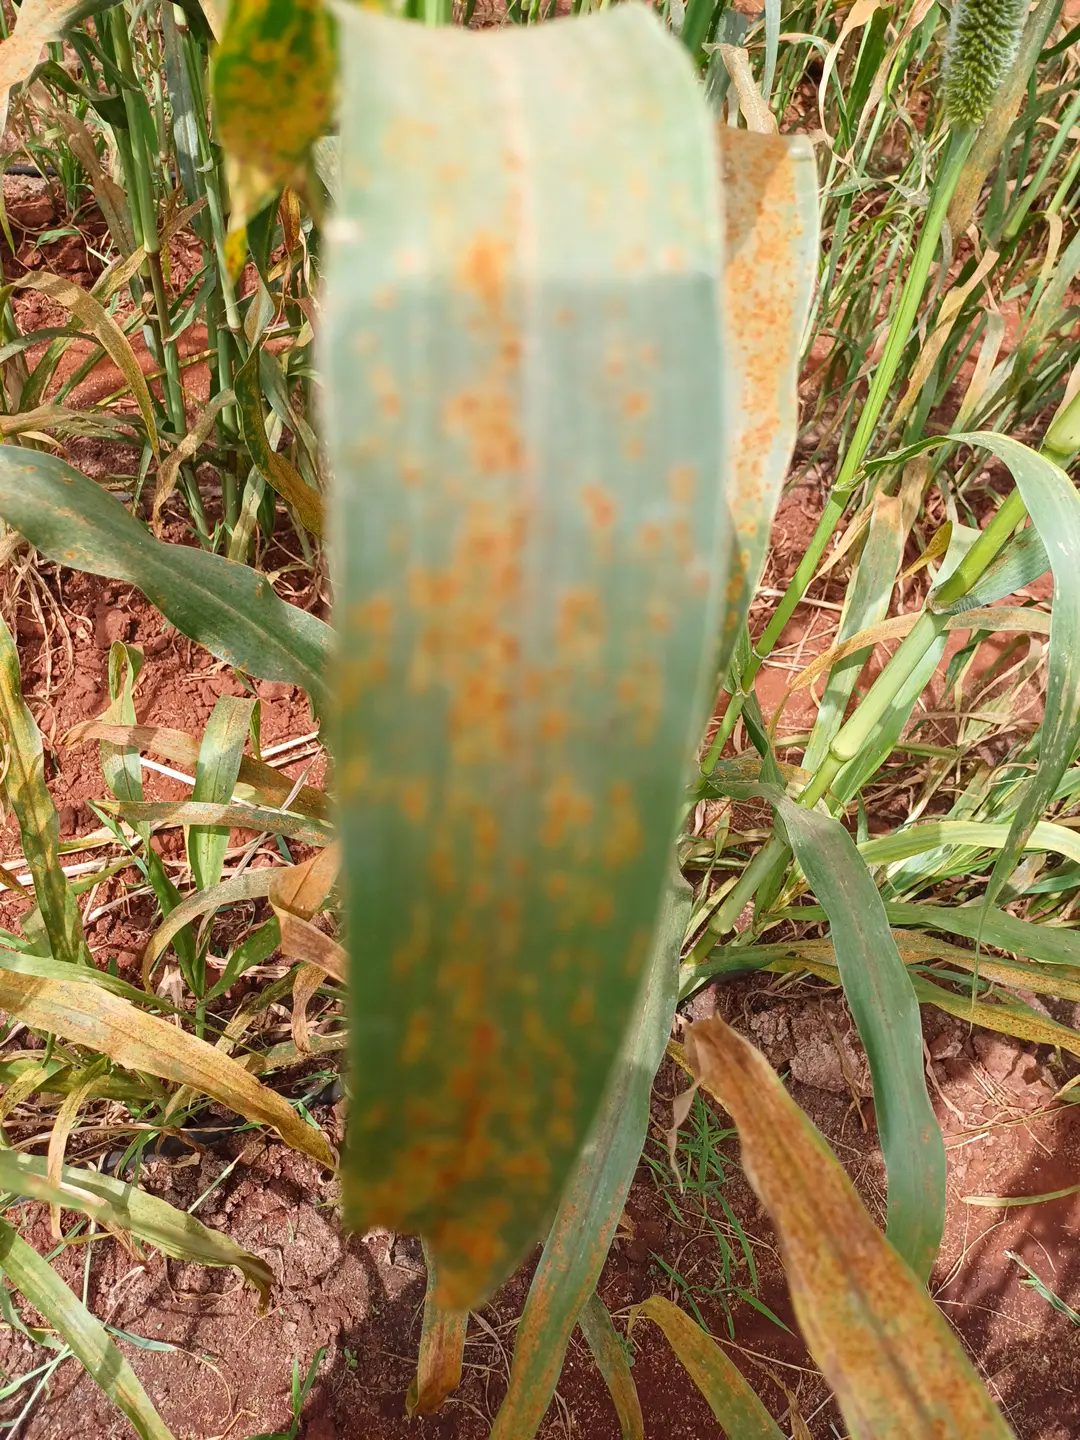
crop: pearl millet
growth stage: filling grain
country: Kenya
